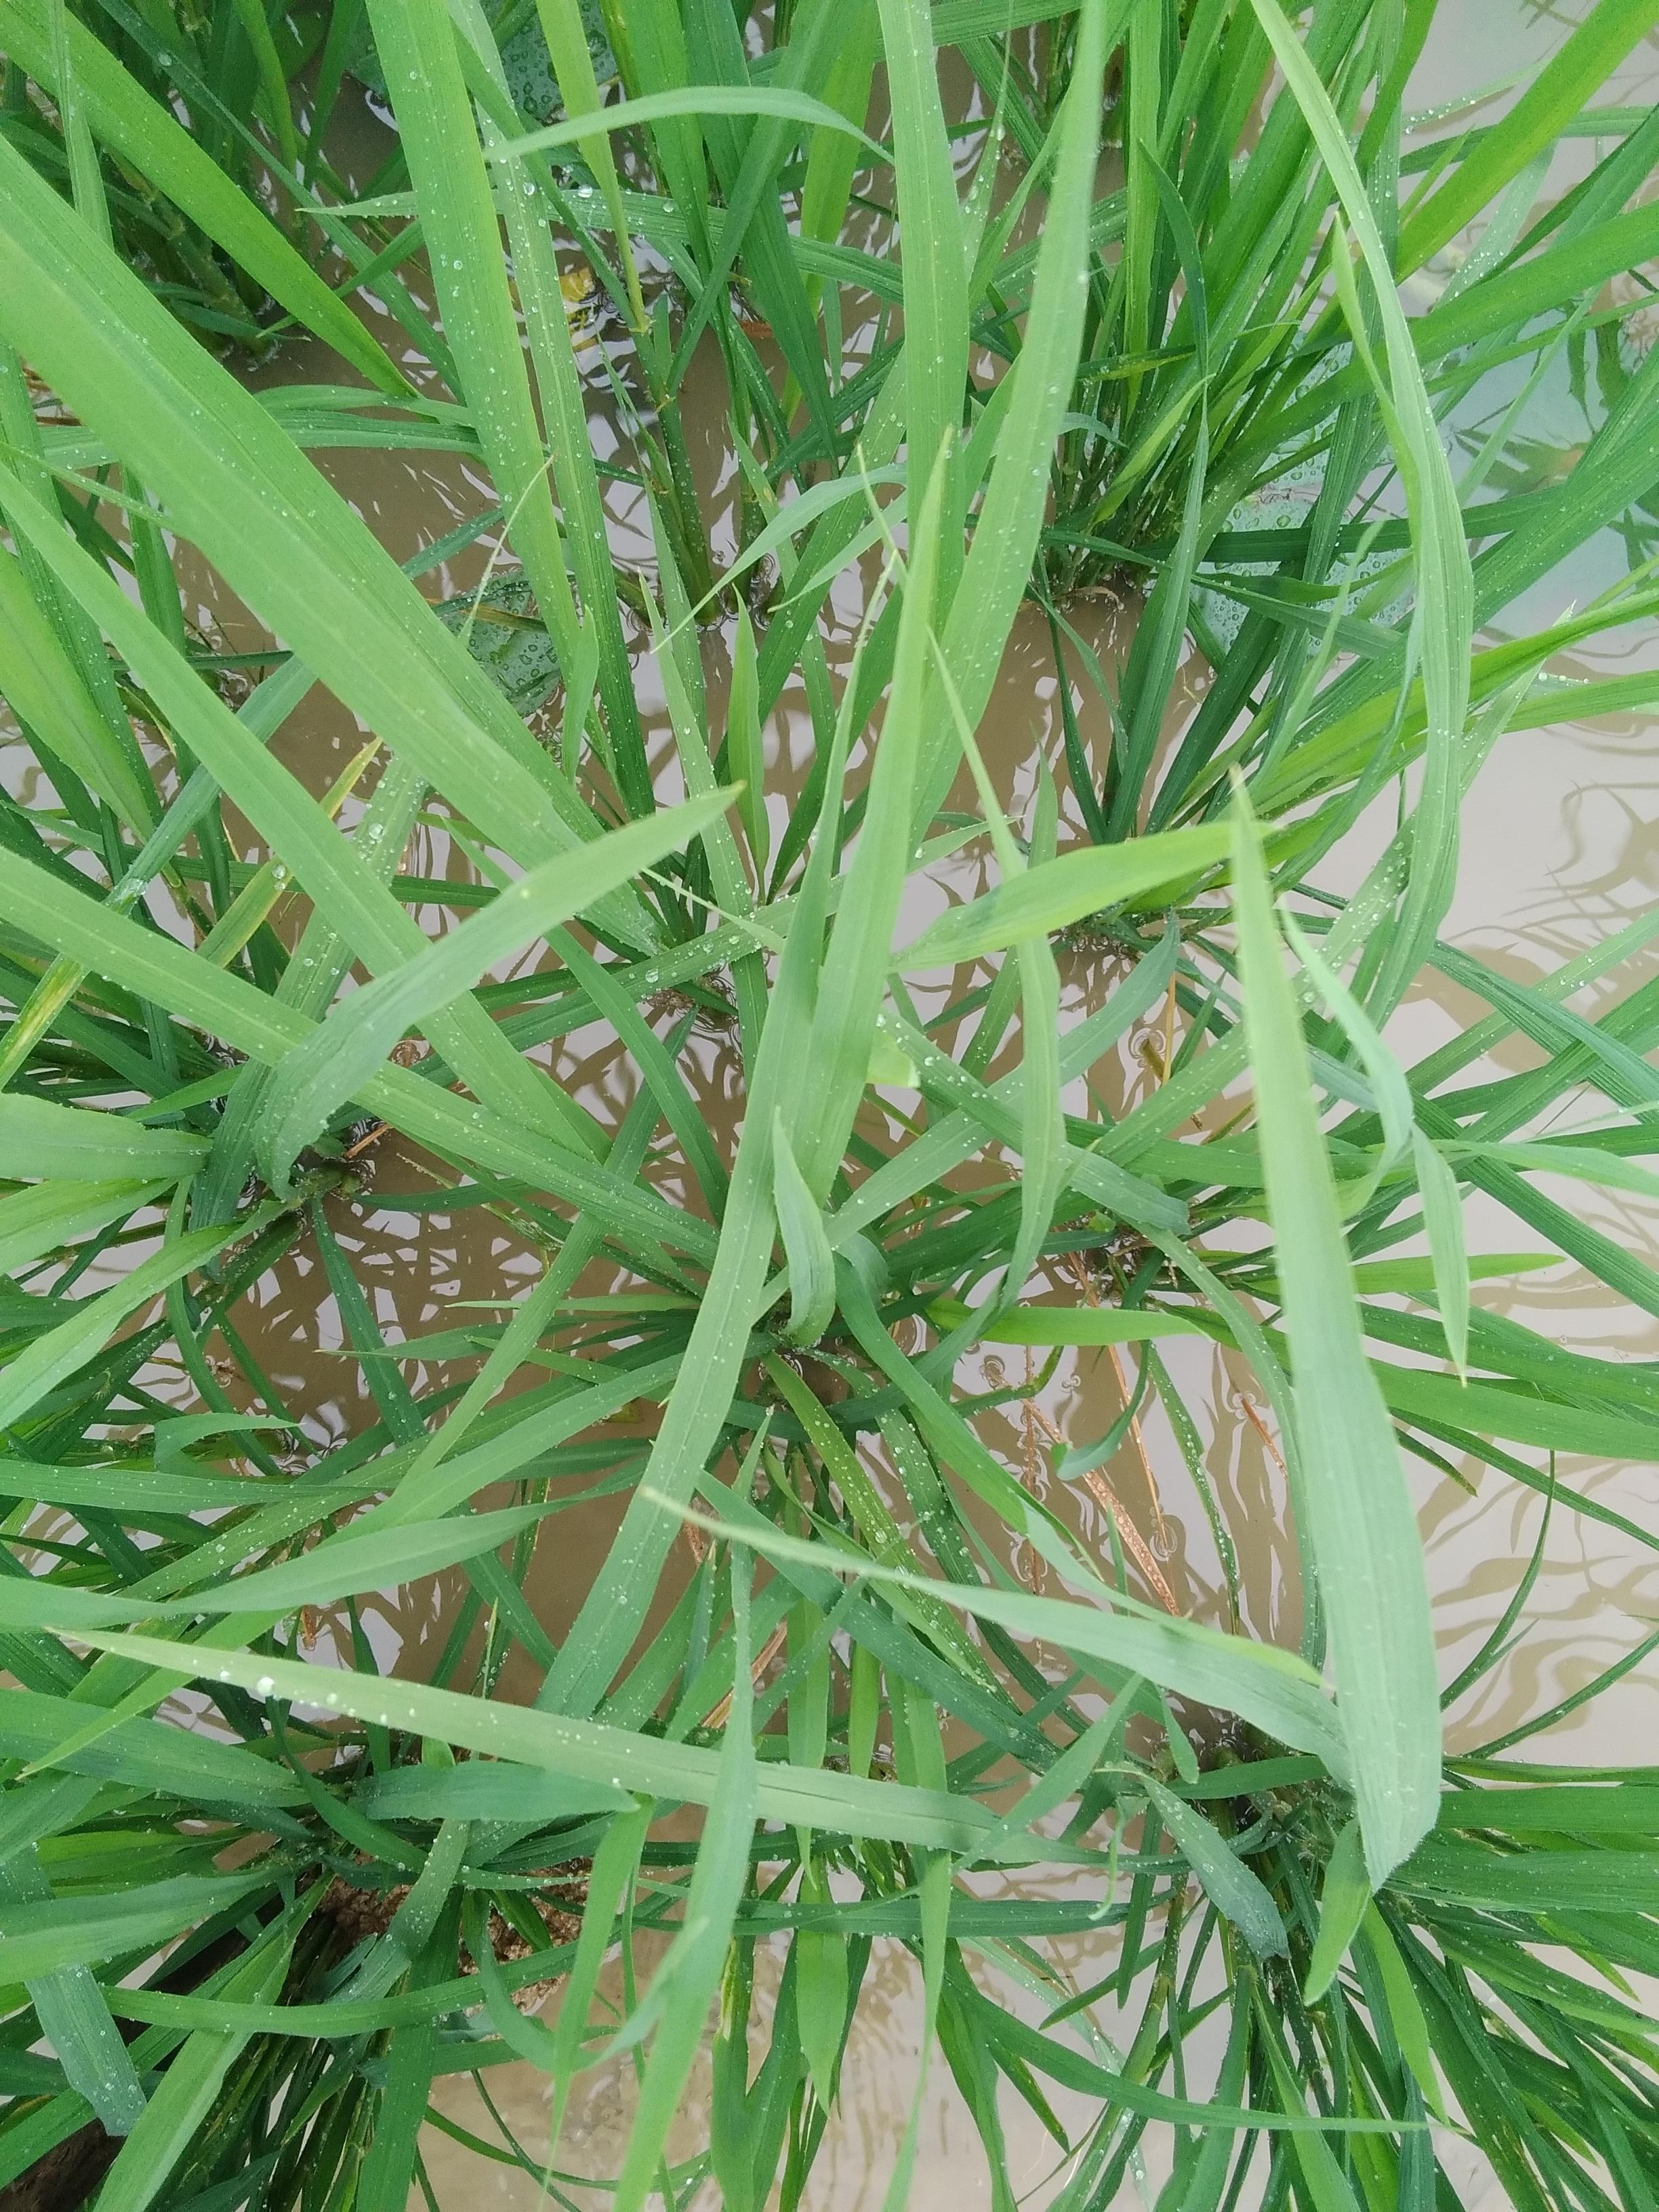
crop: rice
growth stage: vegetative
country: Nigeria
